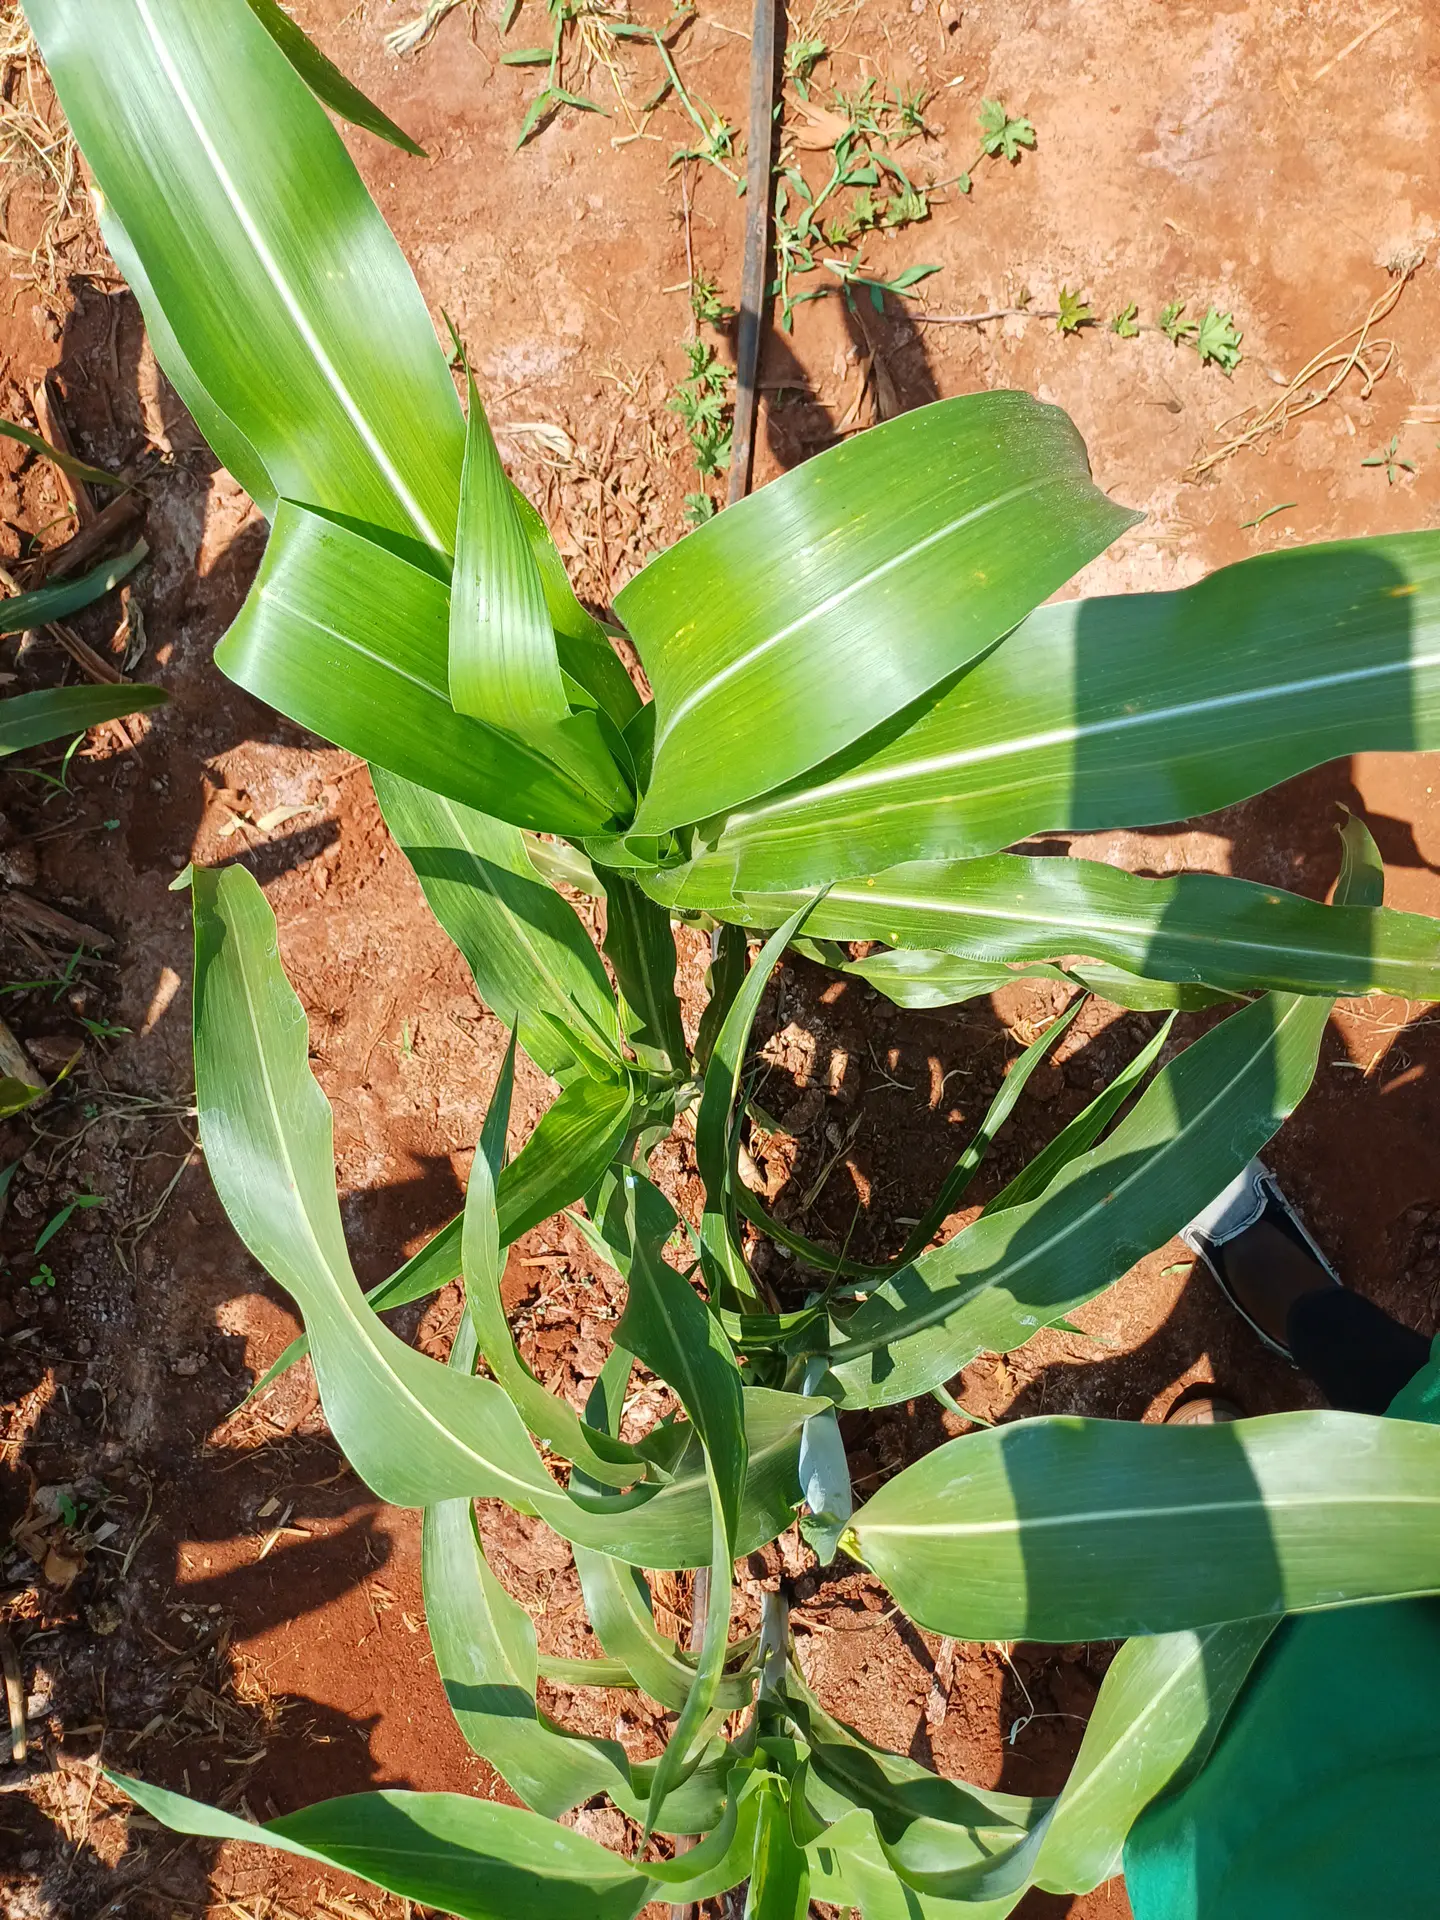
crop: sorghum
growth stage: vegetative
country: Kenya
